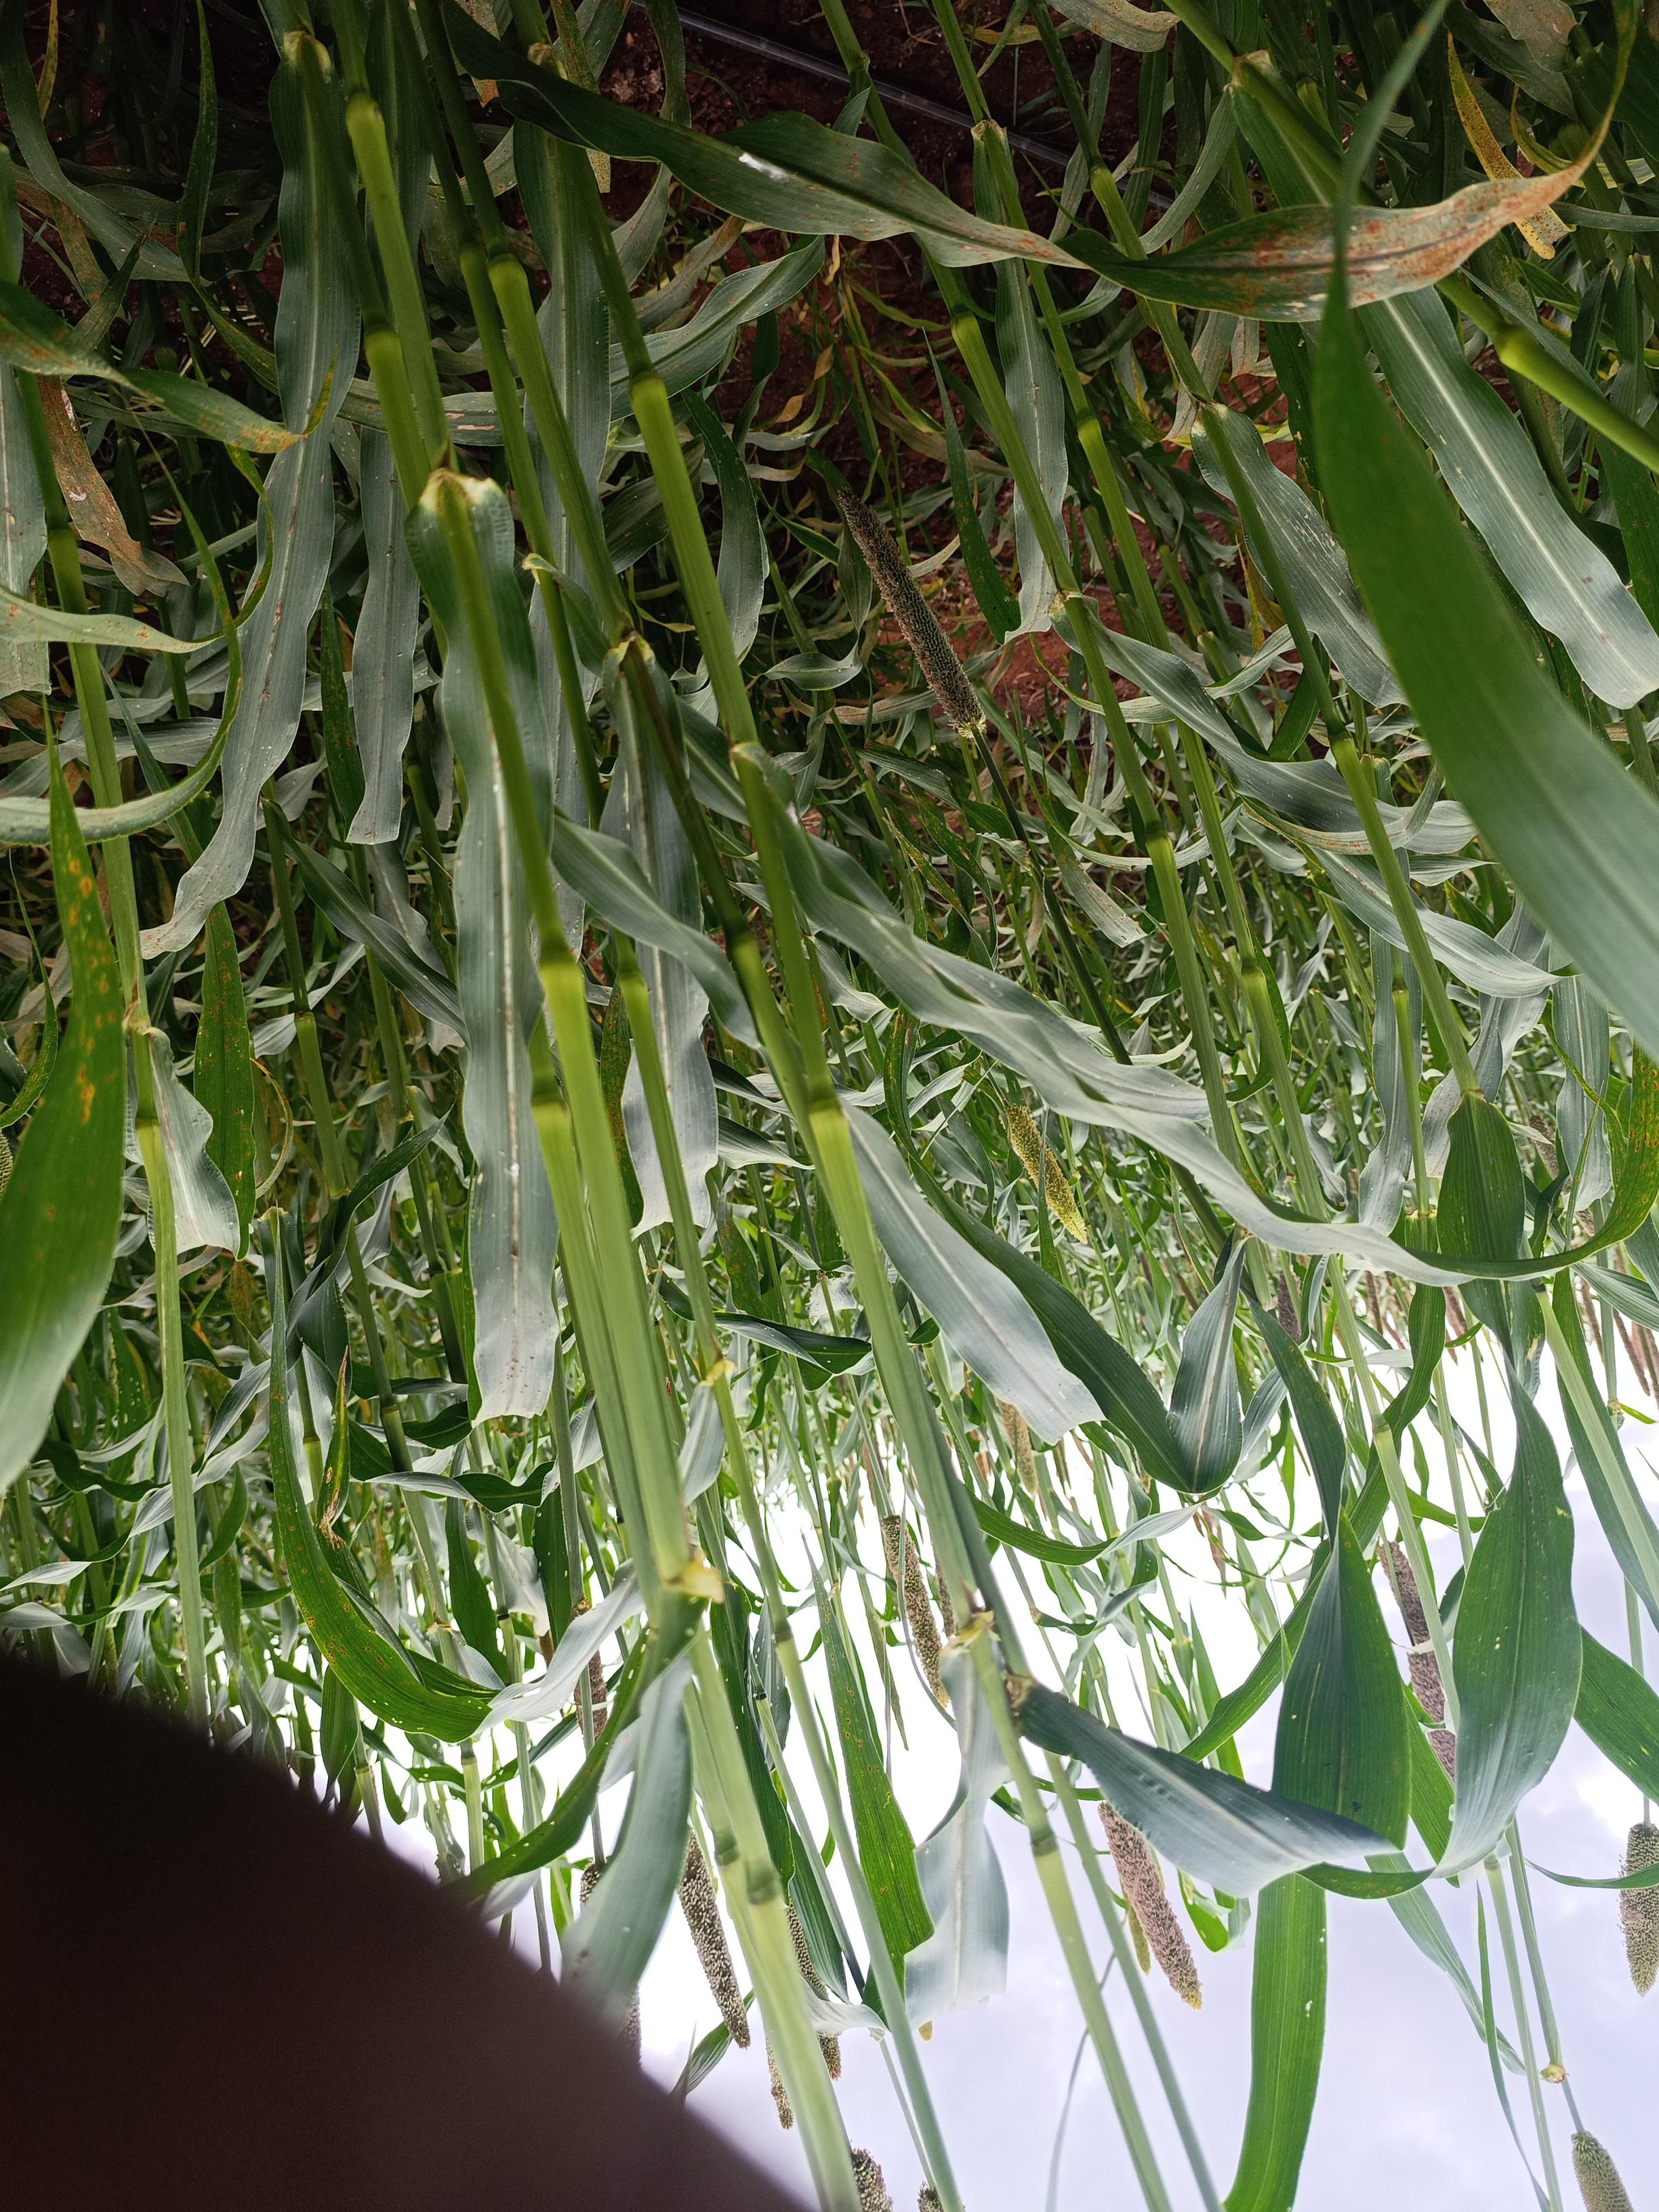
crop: pearl millet
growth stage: flowering
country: Kenya
